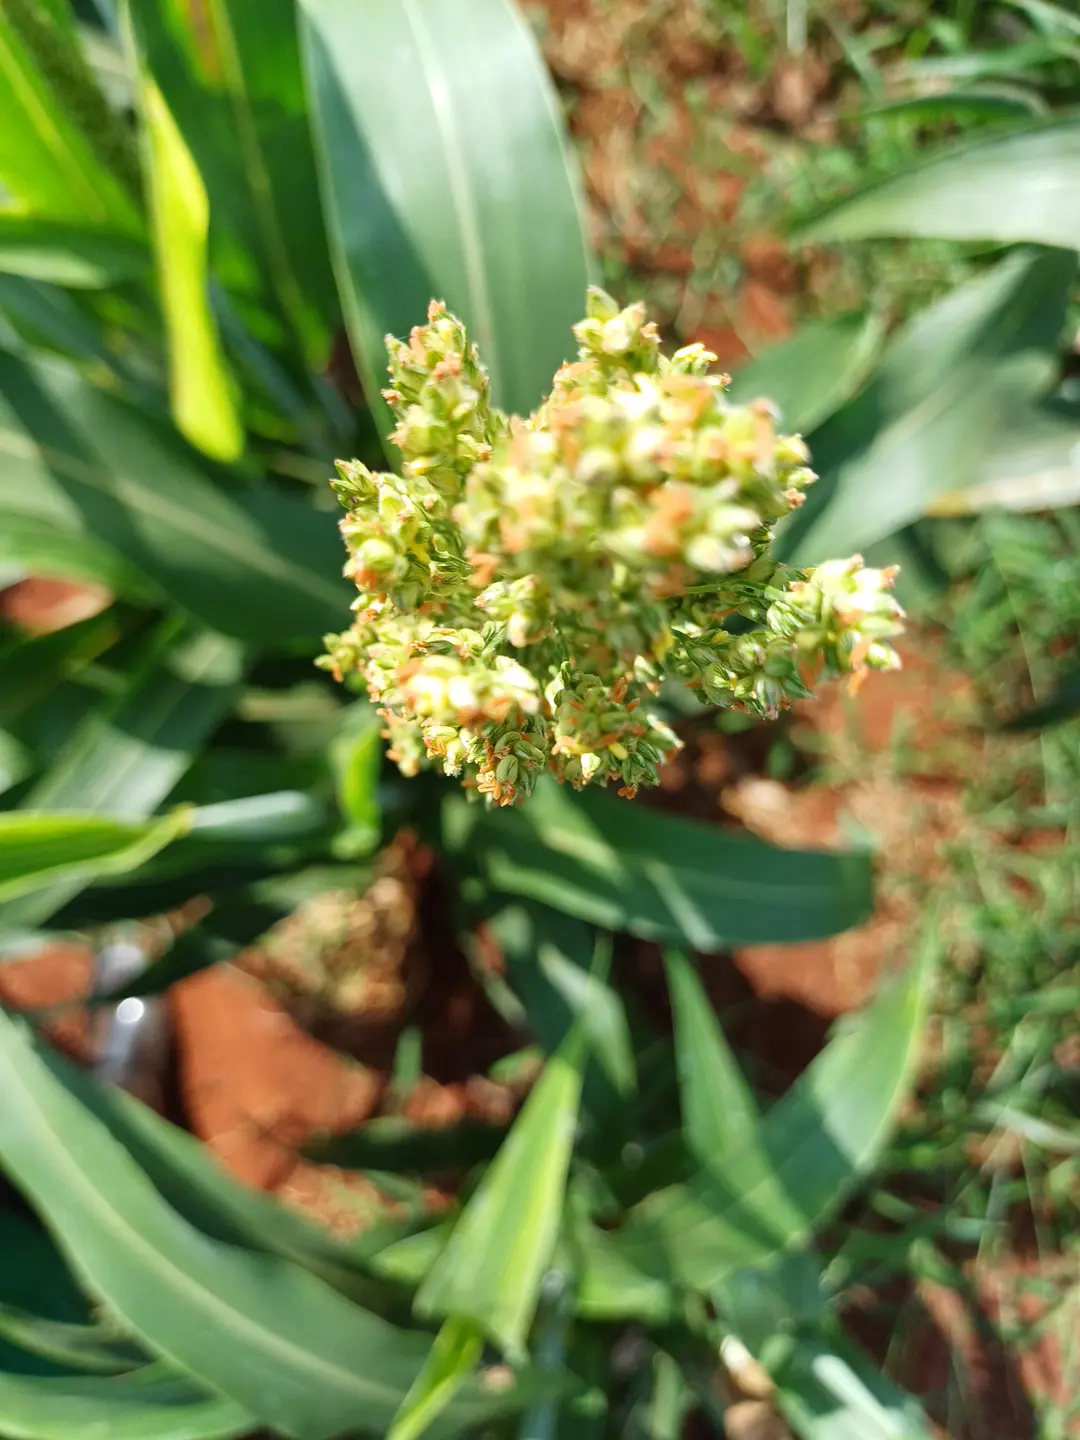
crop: sorghum
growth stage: heading tuber
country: Kenya
